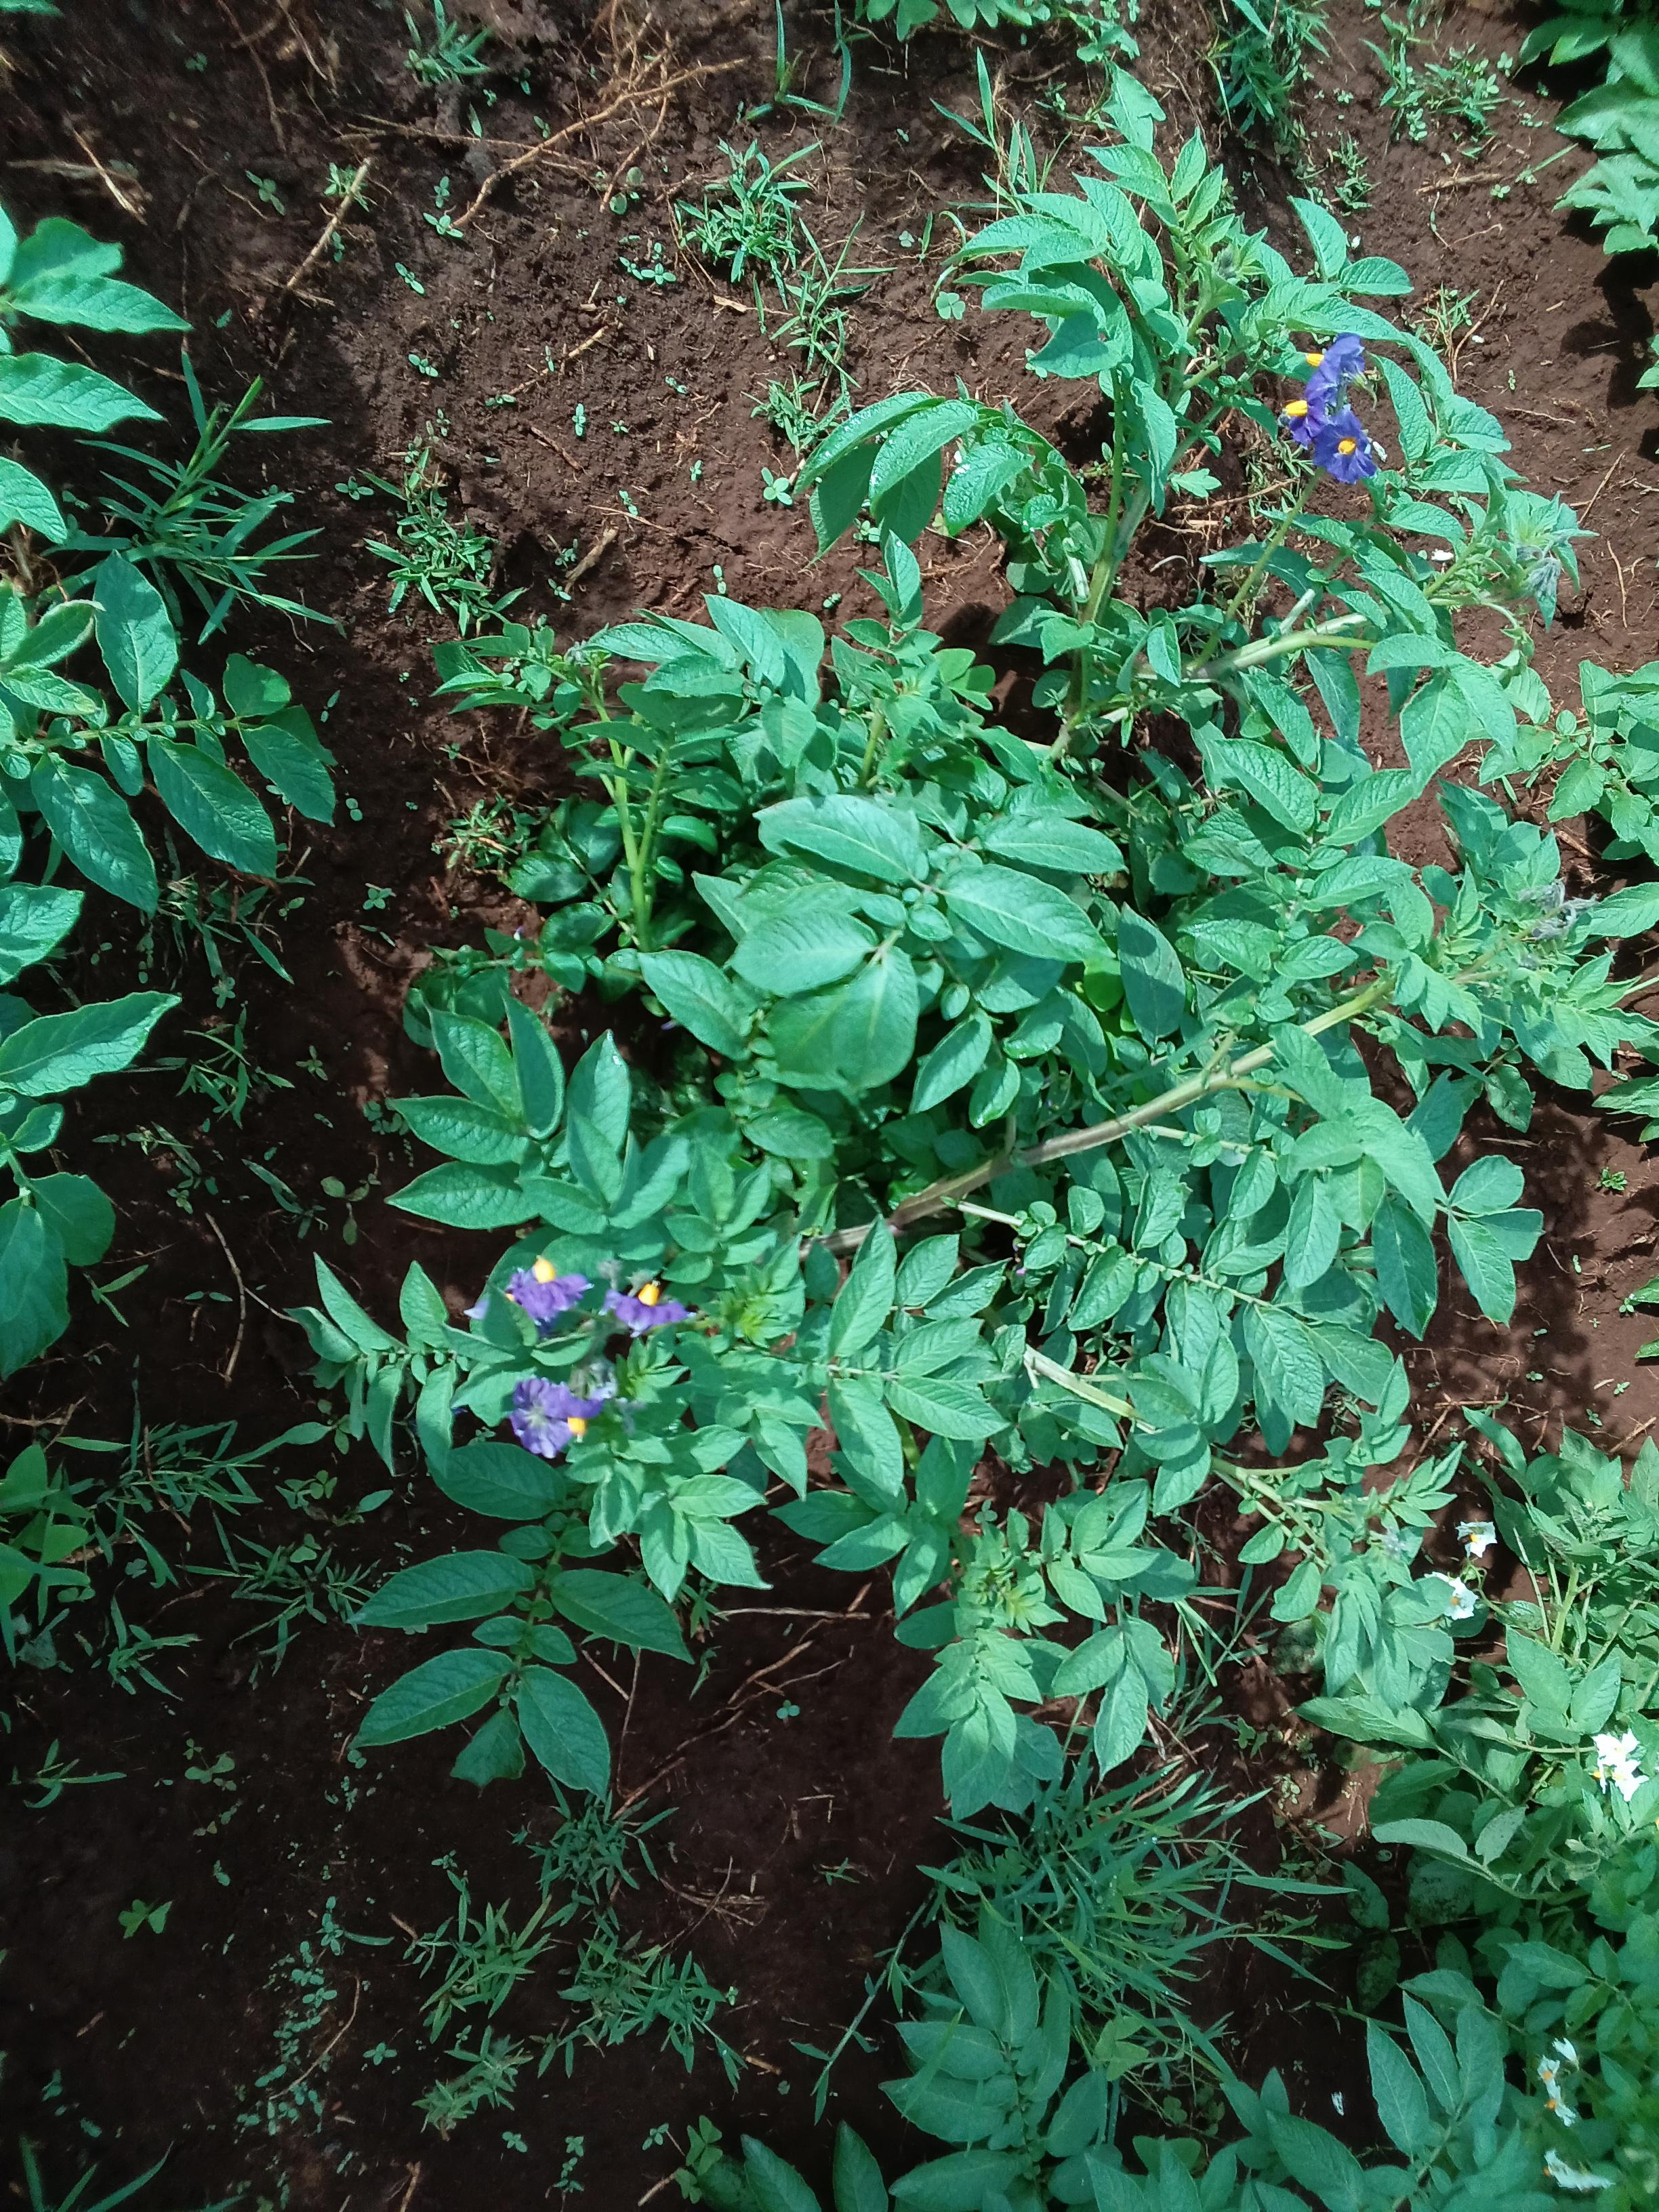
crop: potato
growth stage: flowering
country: Kenya
